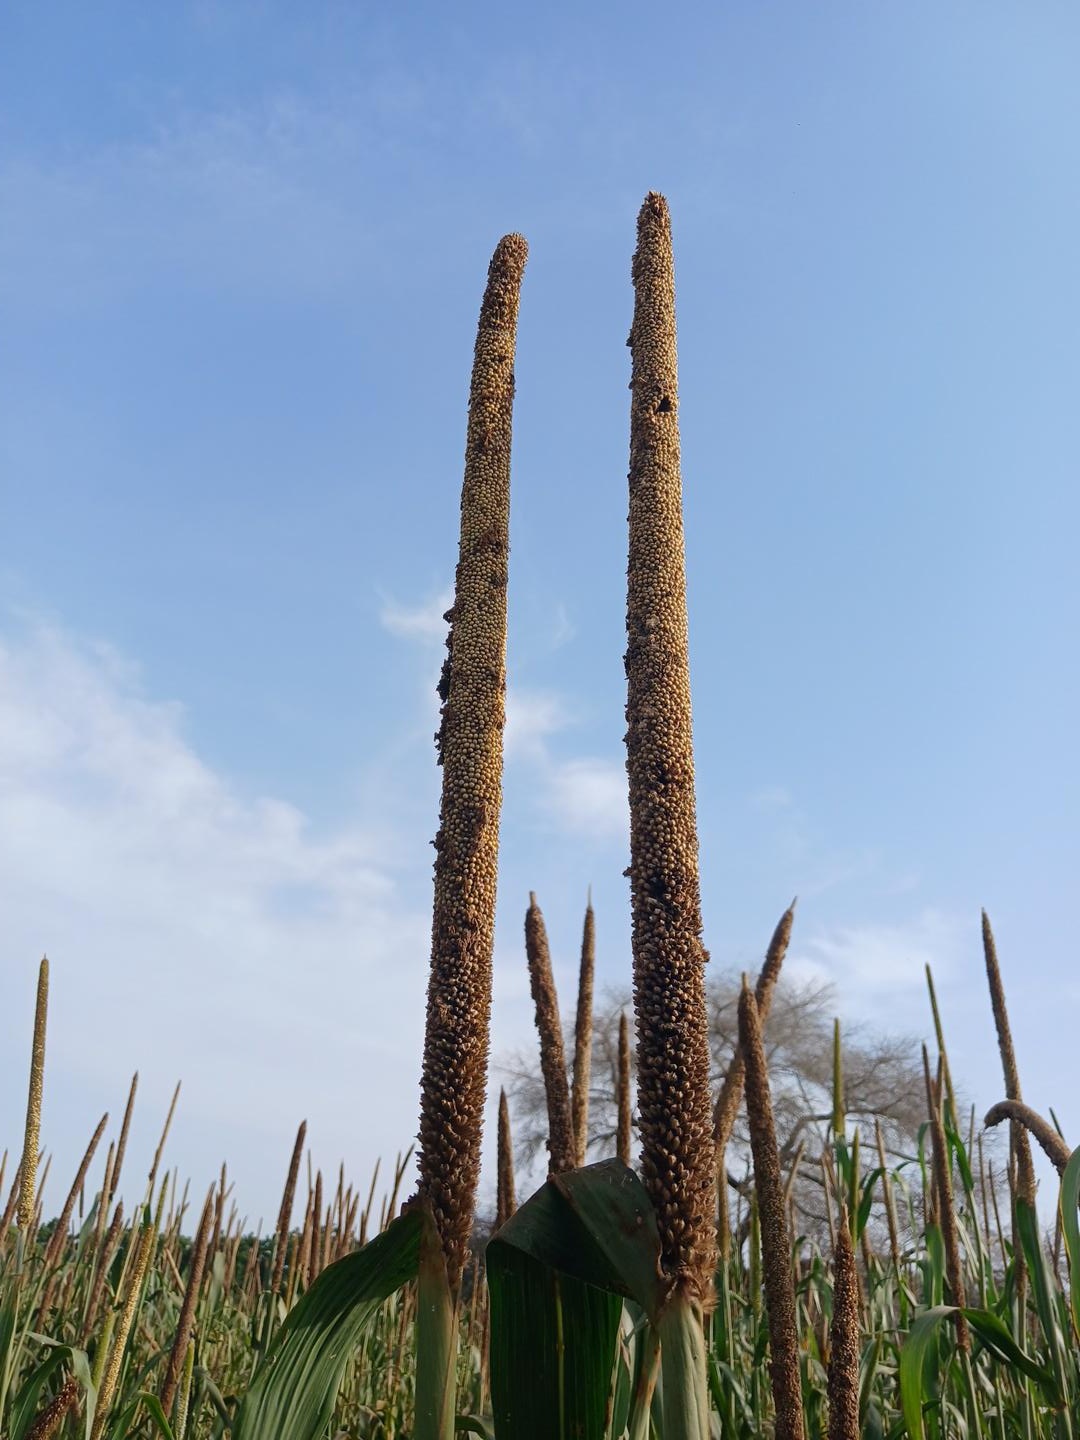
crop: pearl millet
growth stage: maturity
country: Senegal
